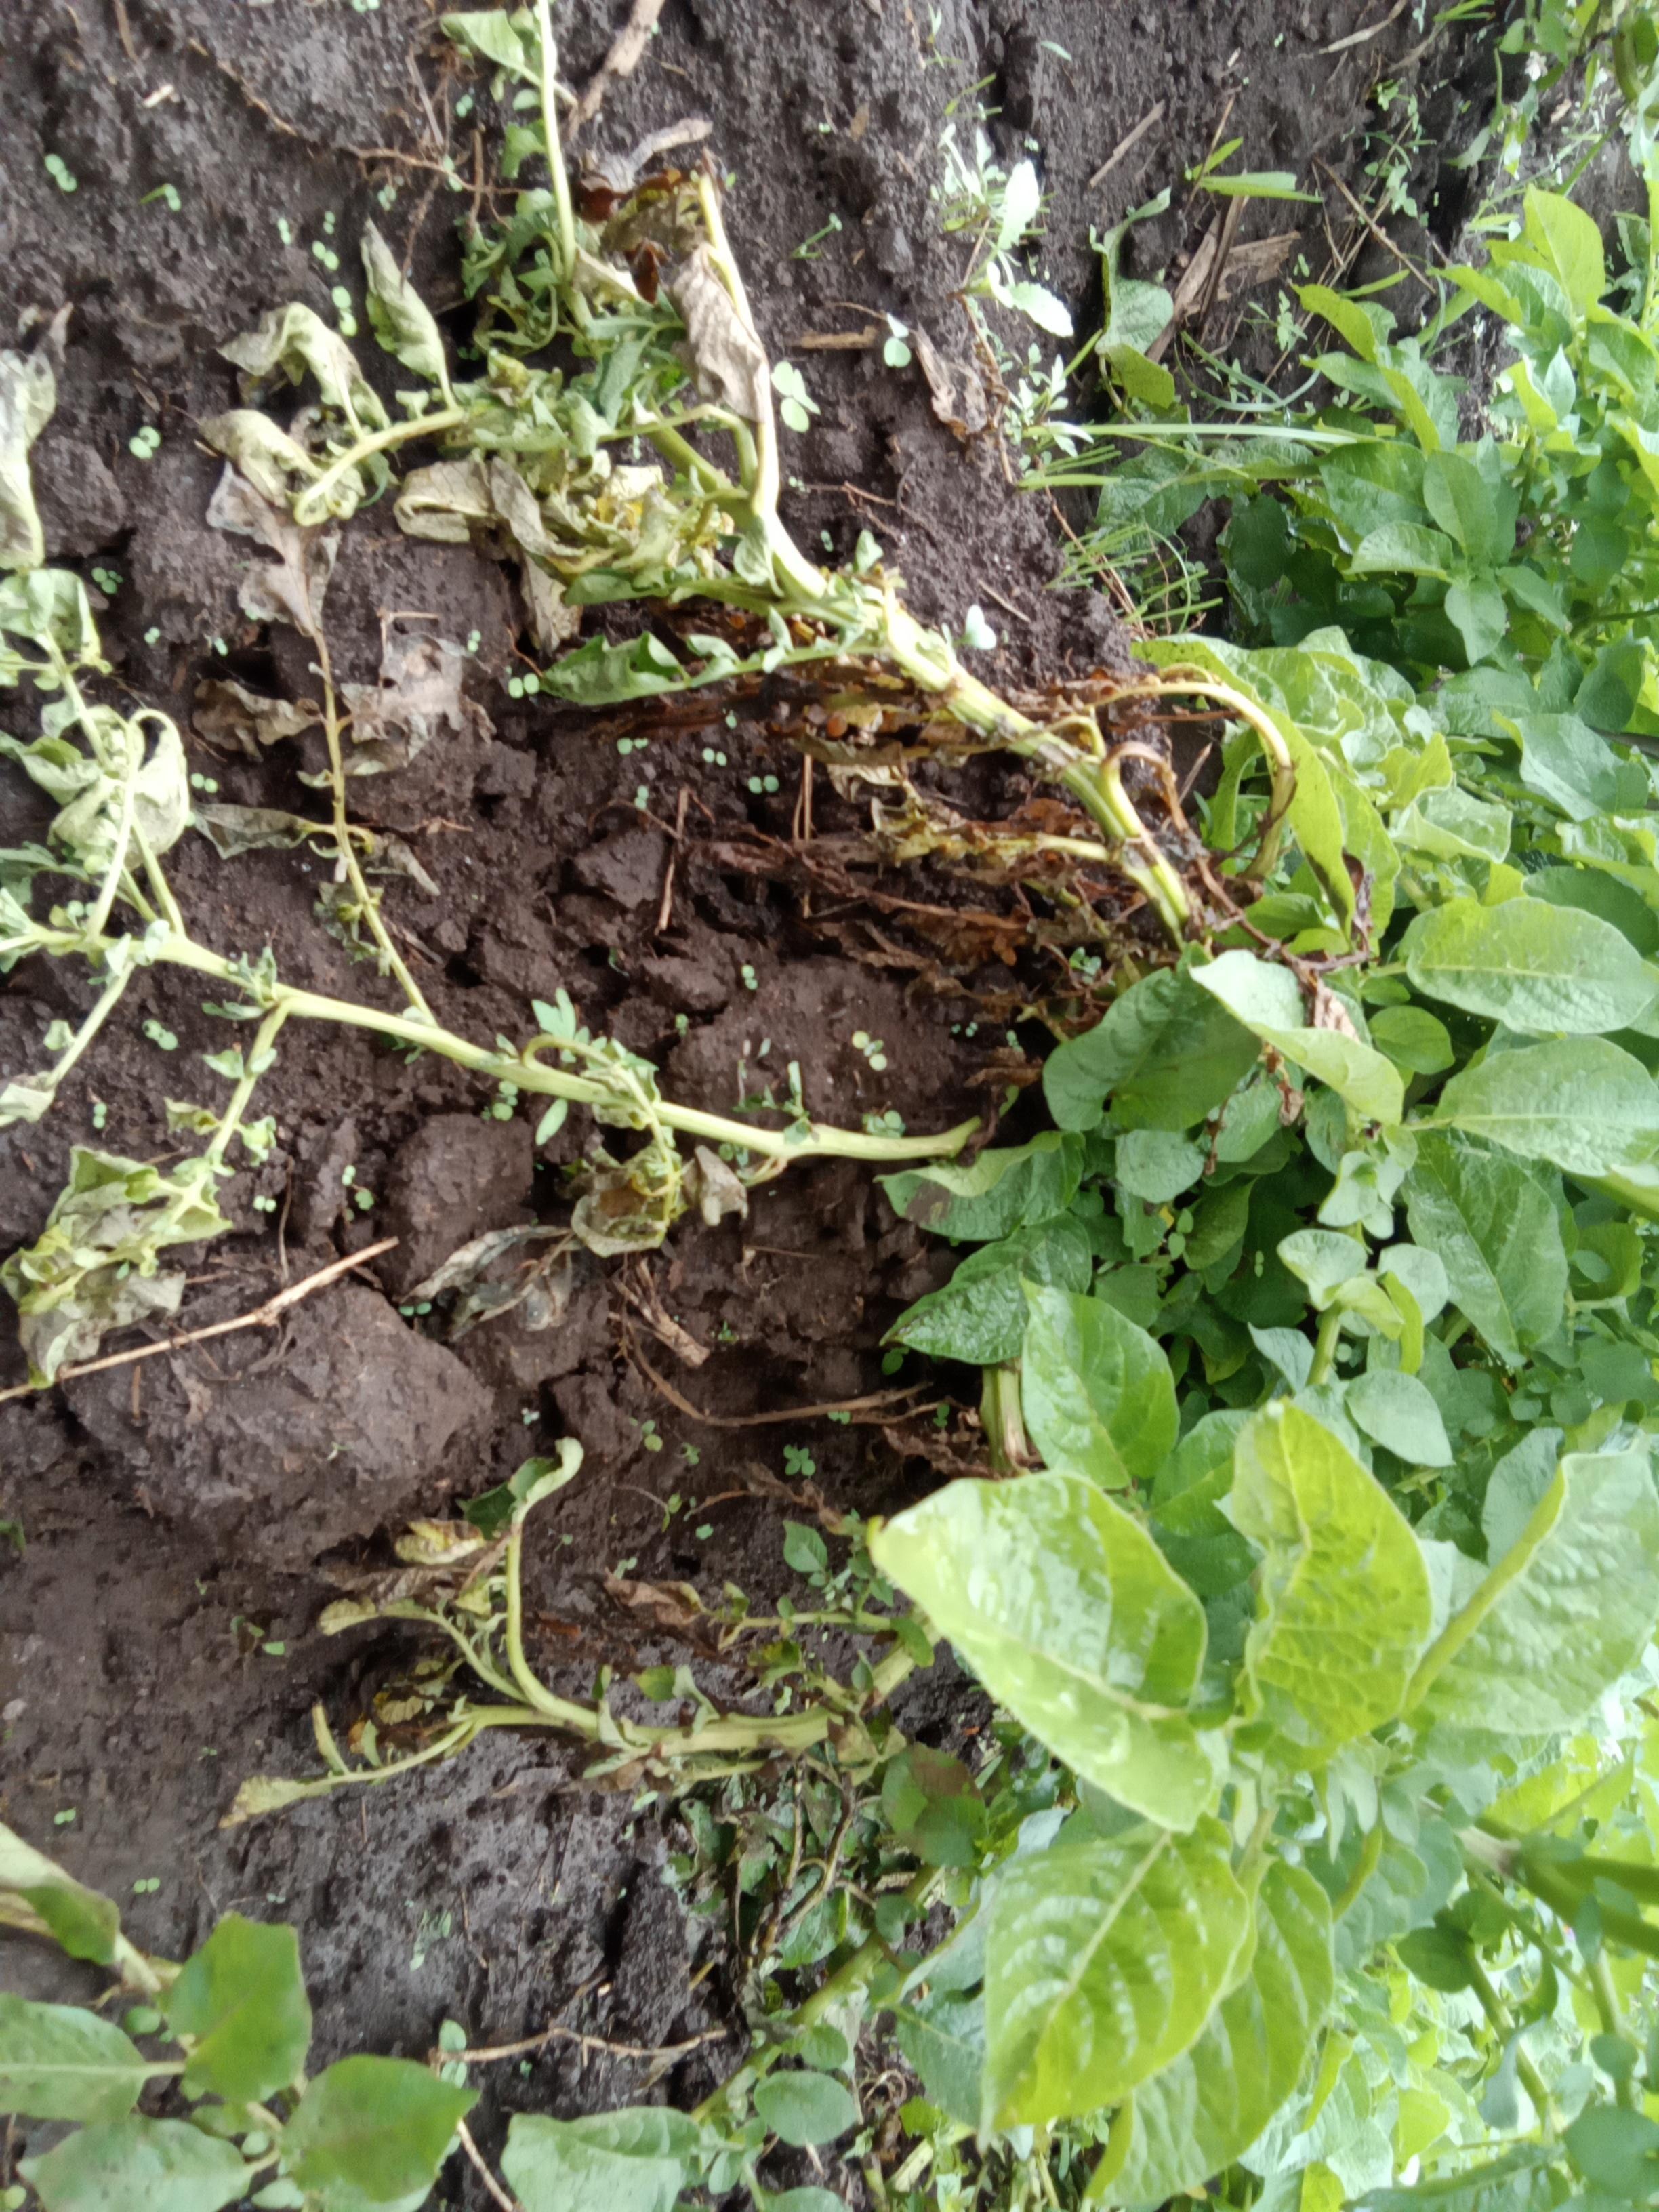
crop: potato
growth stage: vegetative
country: Kenya
